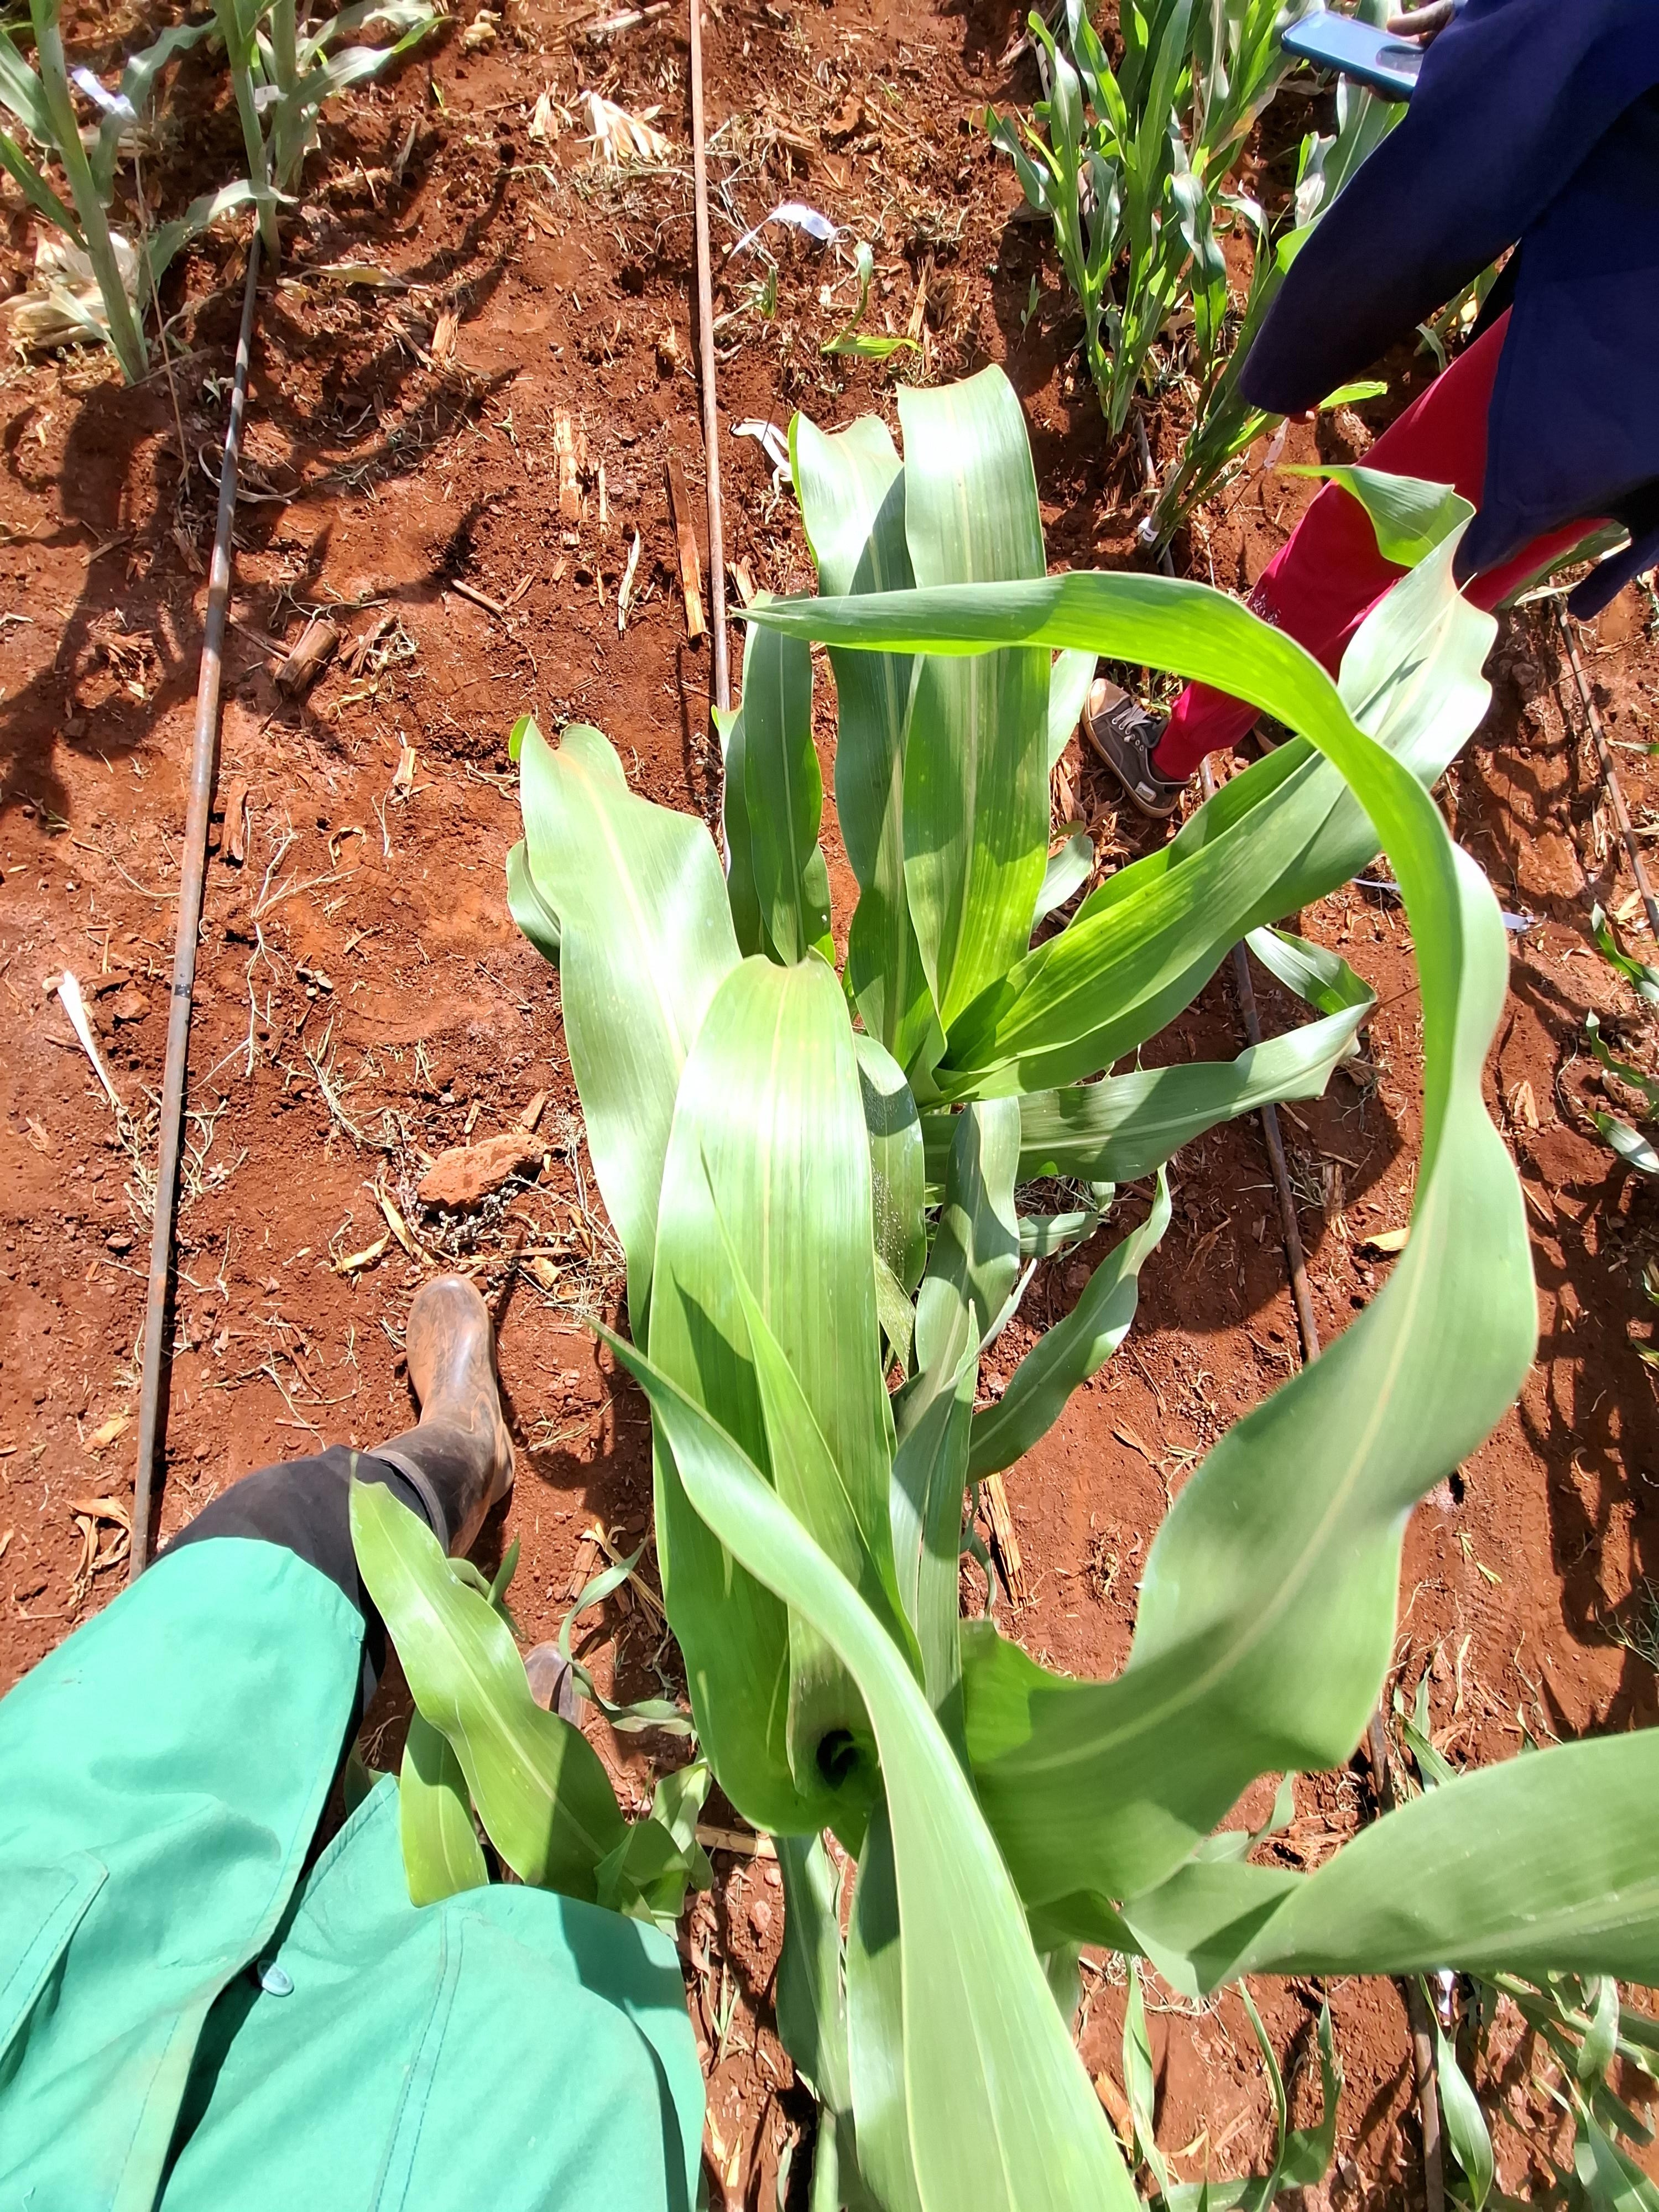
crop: sorghum
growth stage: vegetative
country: Kenya
